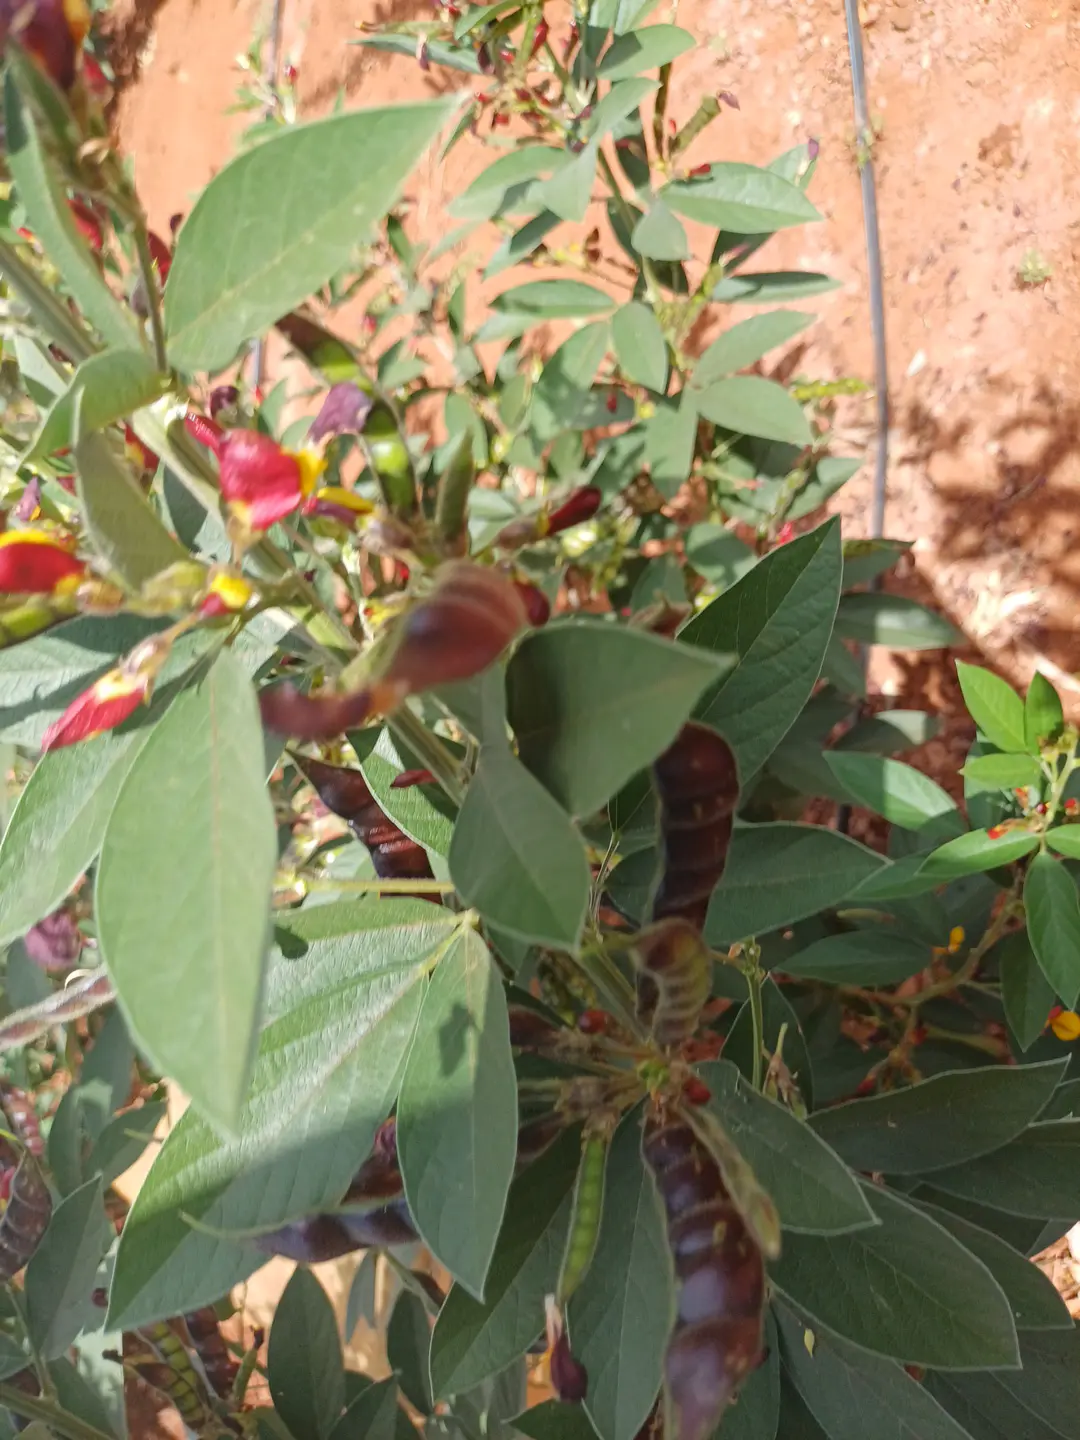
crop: pigeonpea
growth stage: flowering
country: Kenya
